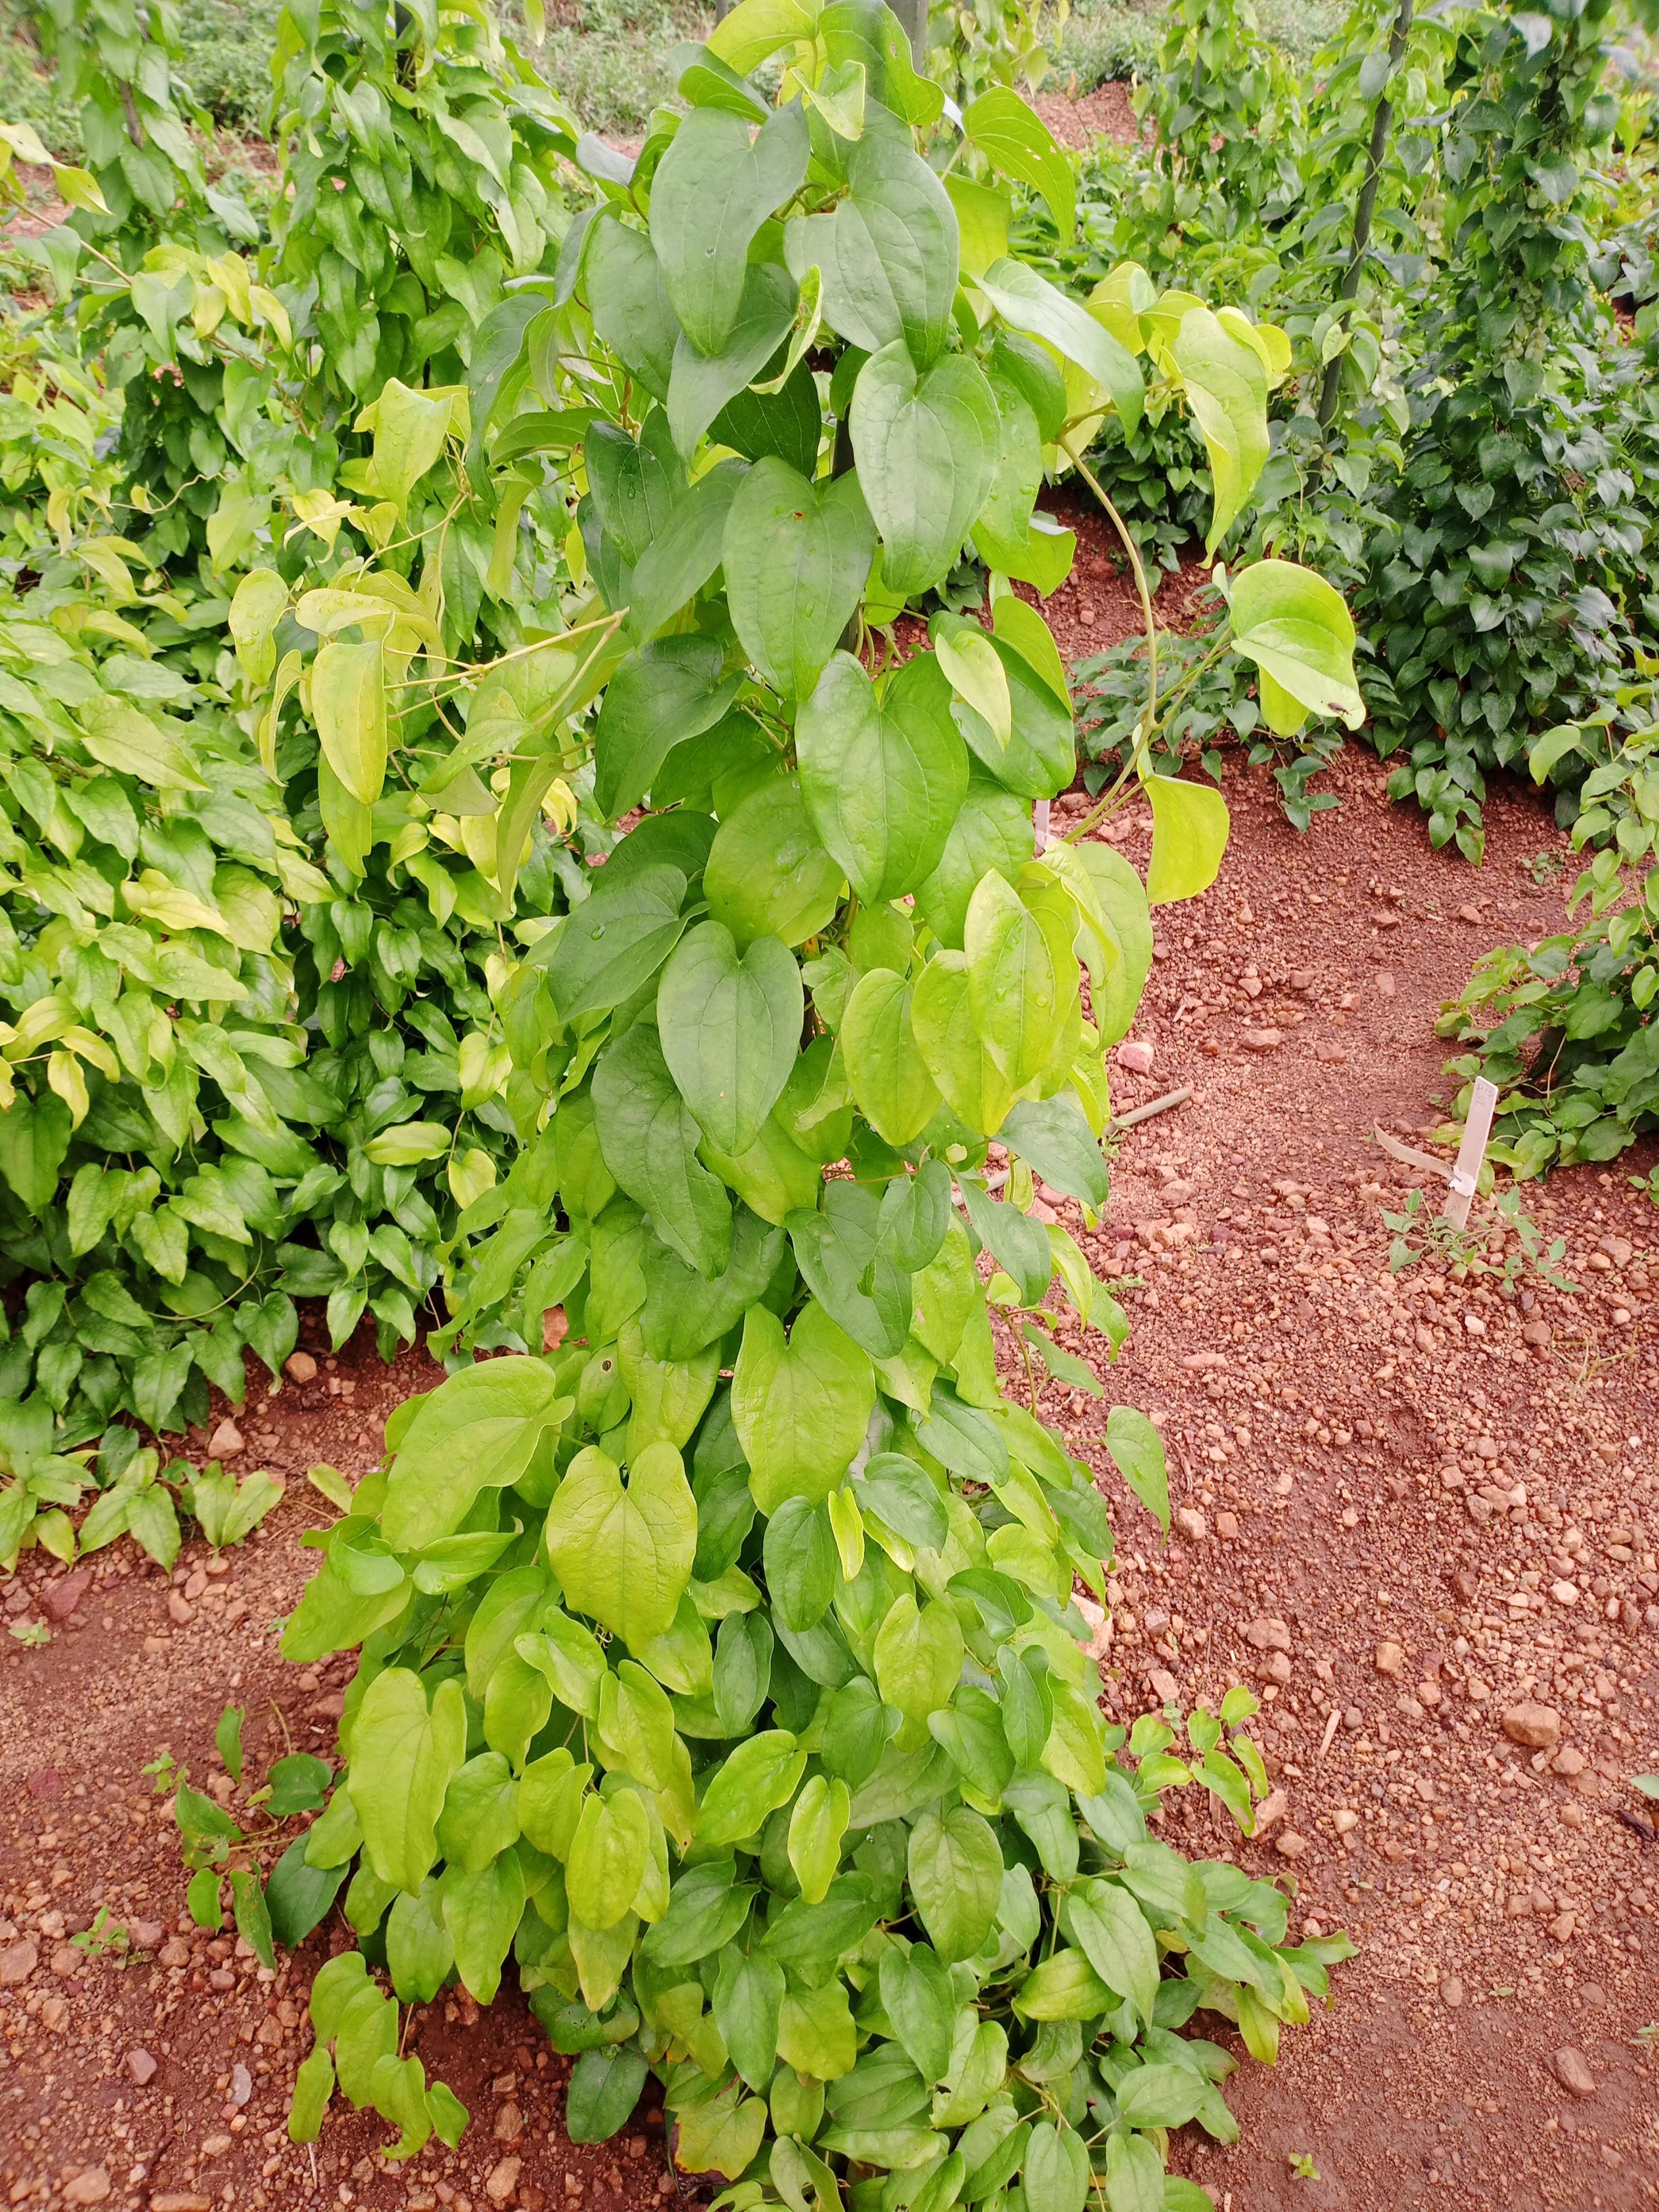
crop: yam
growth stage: vegetative
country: Nigeria
